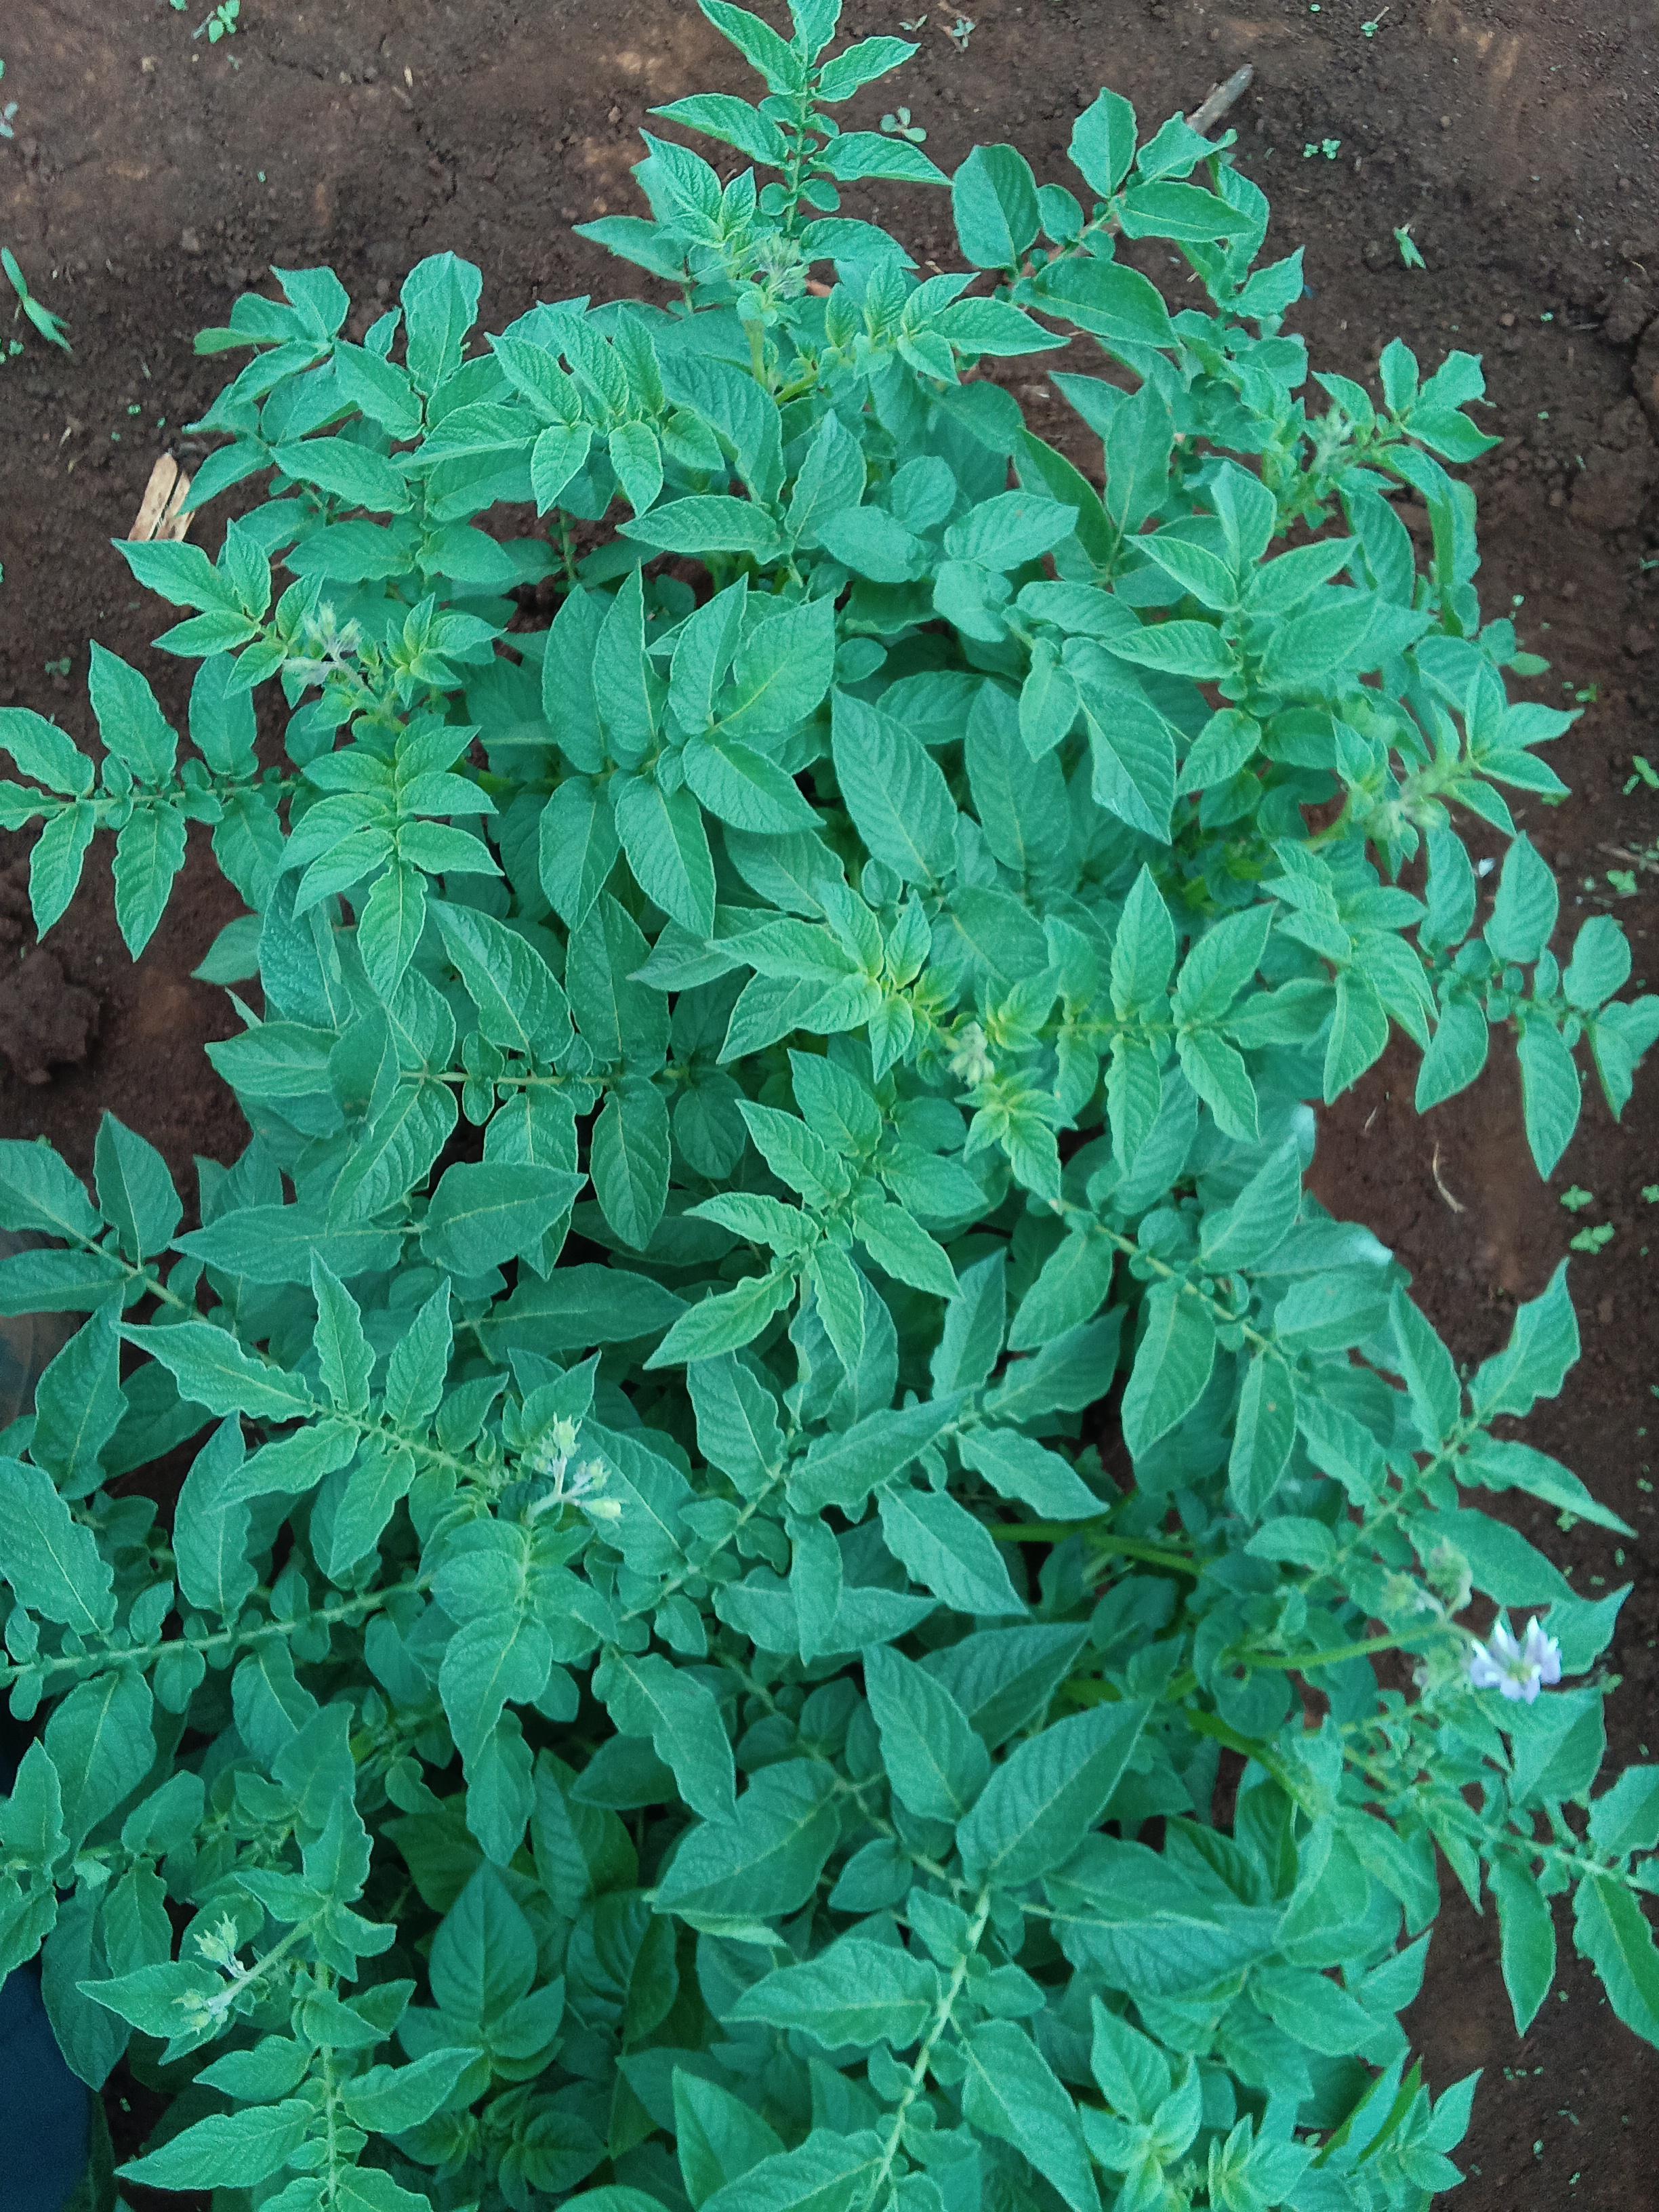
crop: potato
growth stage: vegetative
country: Kenya
